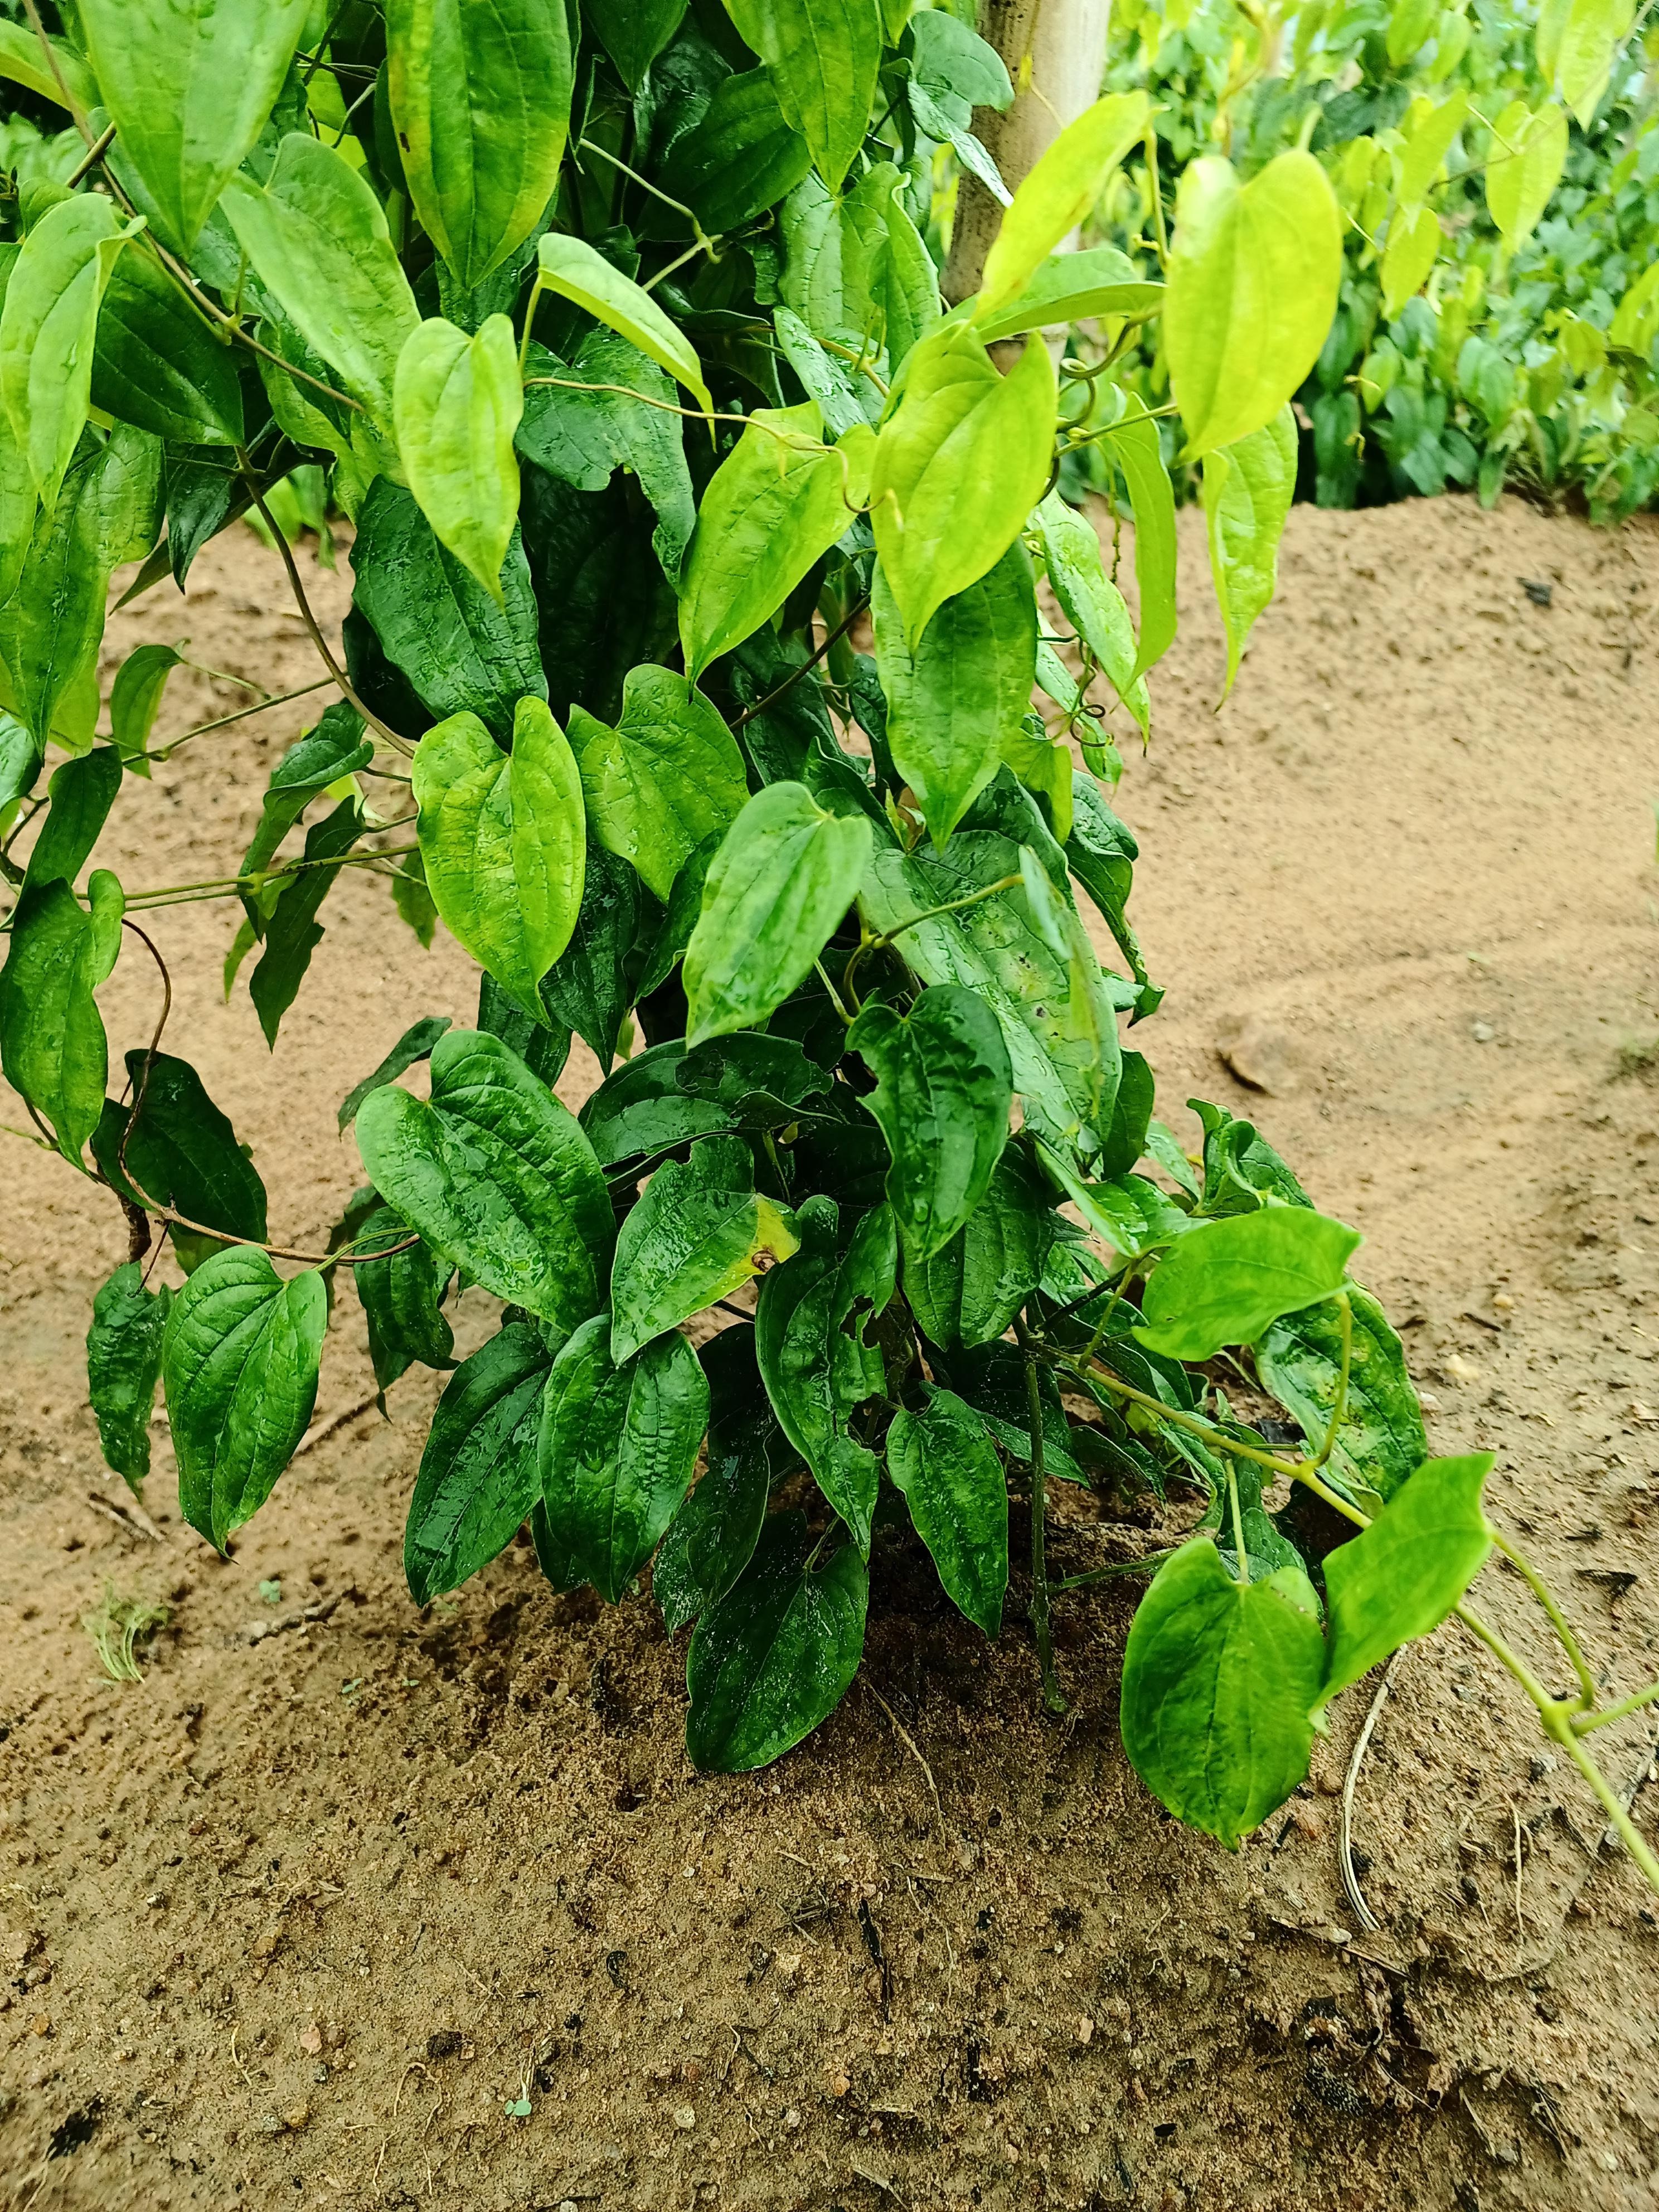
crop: yam
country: Nigeria
